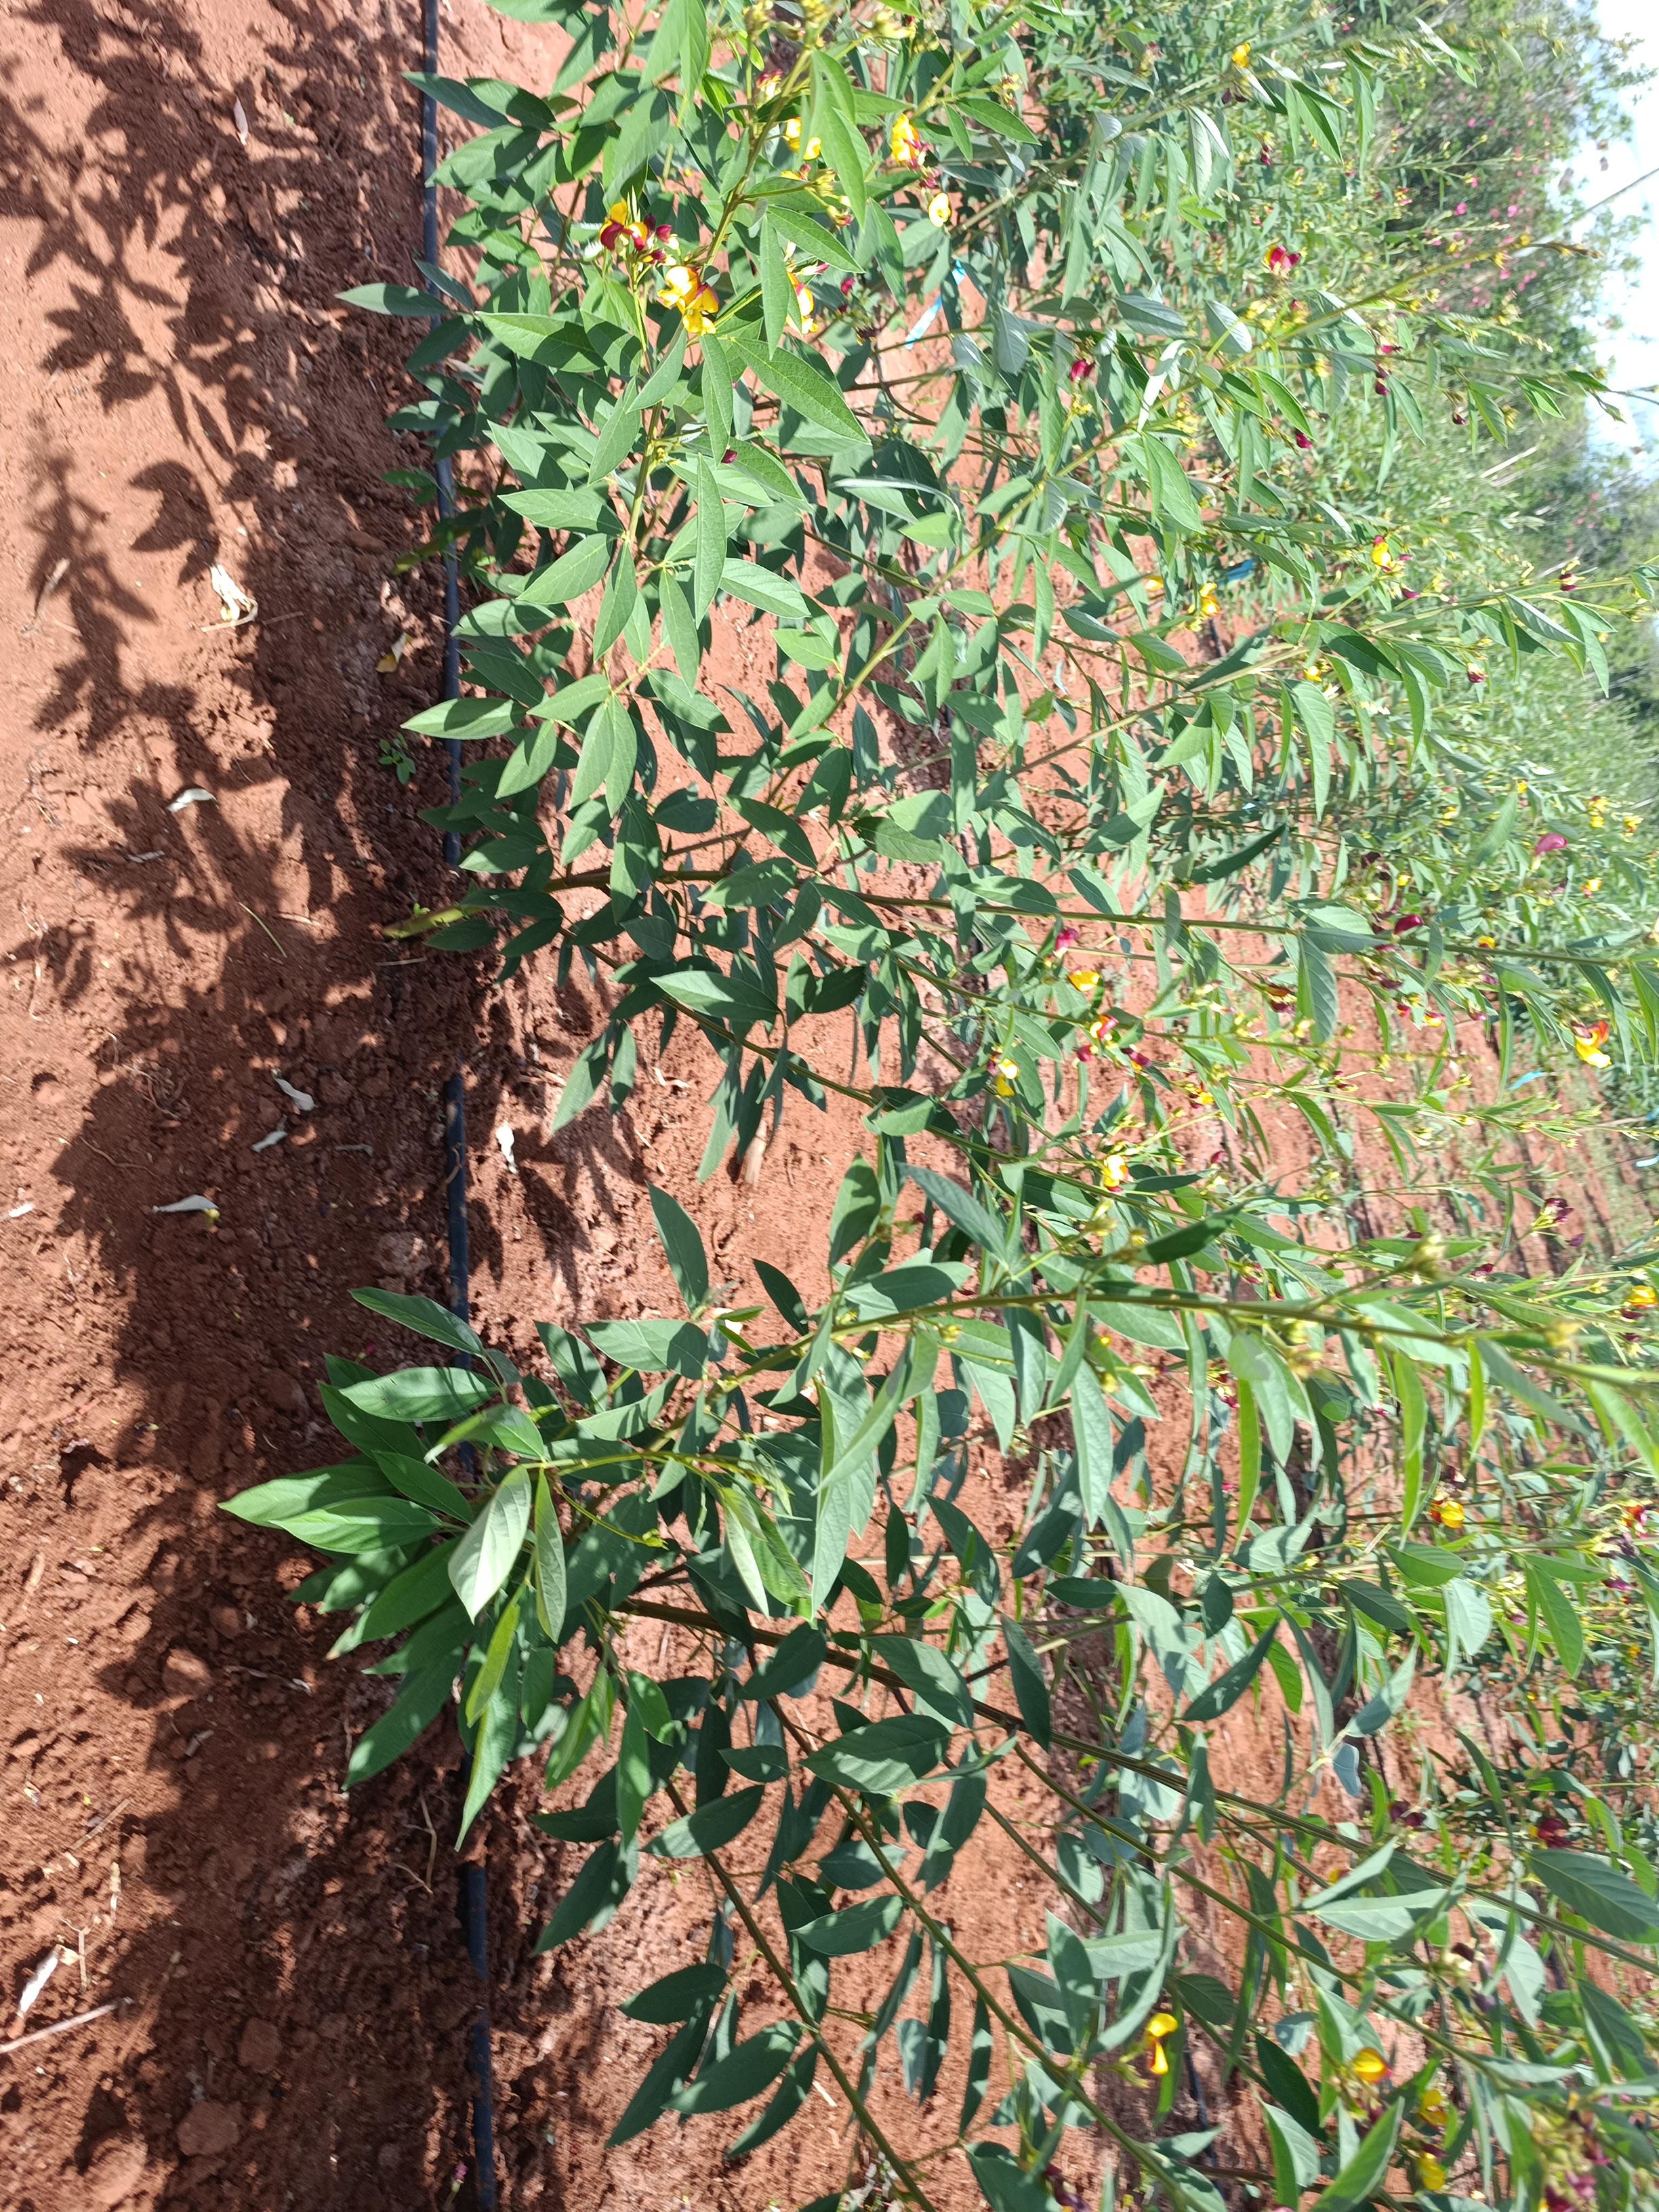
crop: pigeonpea
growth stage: flowering
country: Kenya
